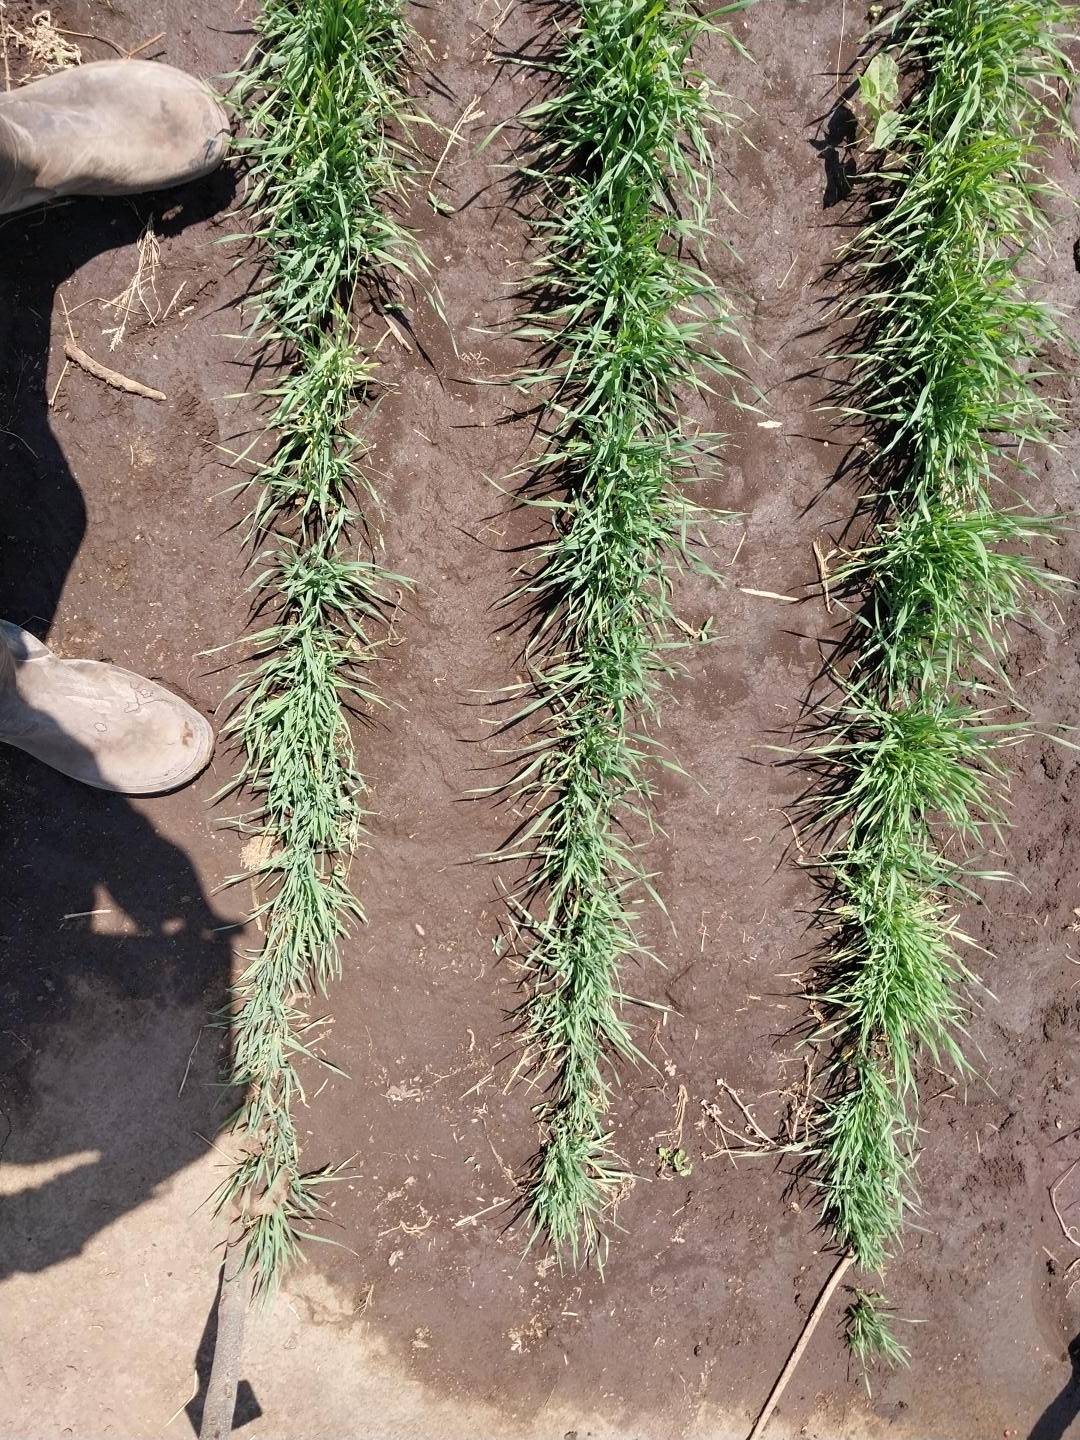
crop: wheat
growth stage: vegetative
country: Tanzania
